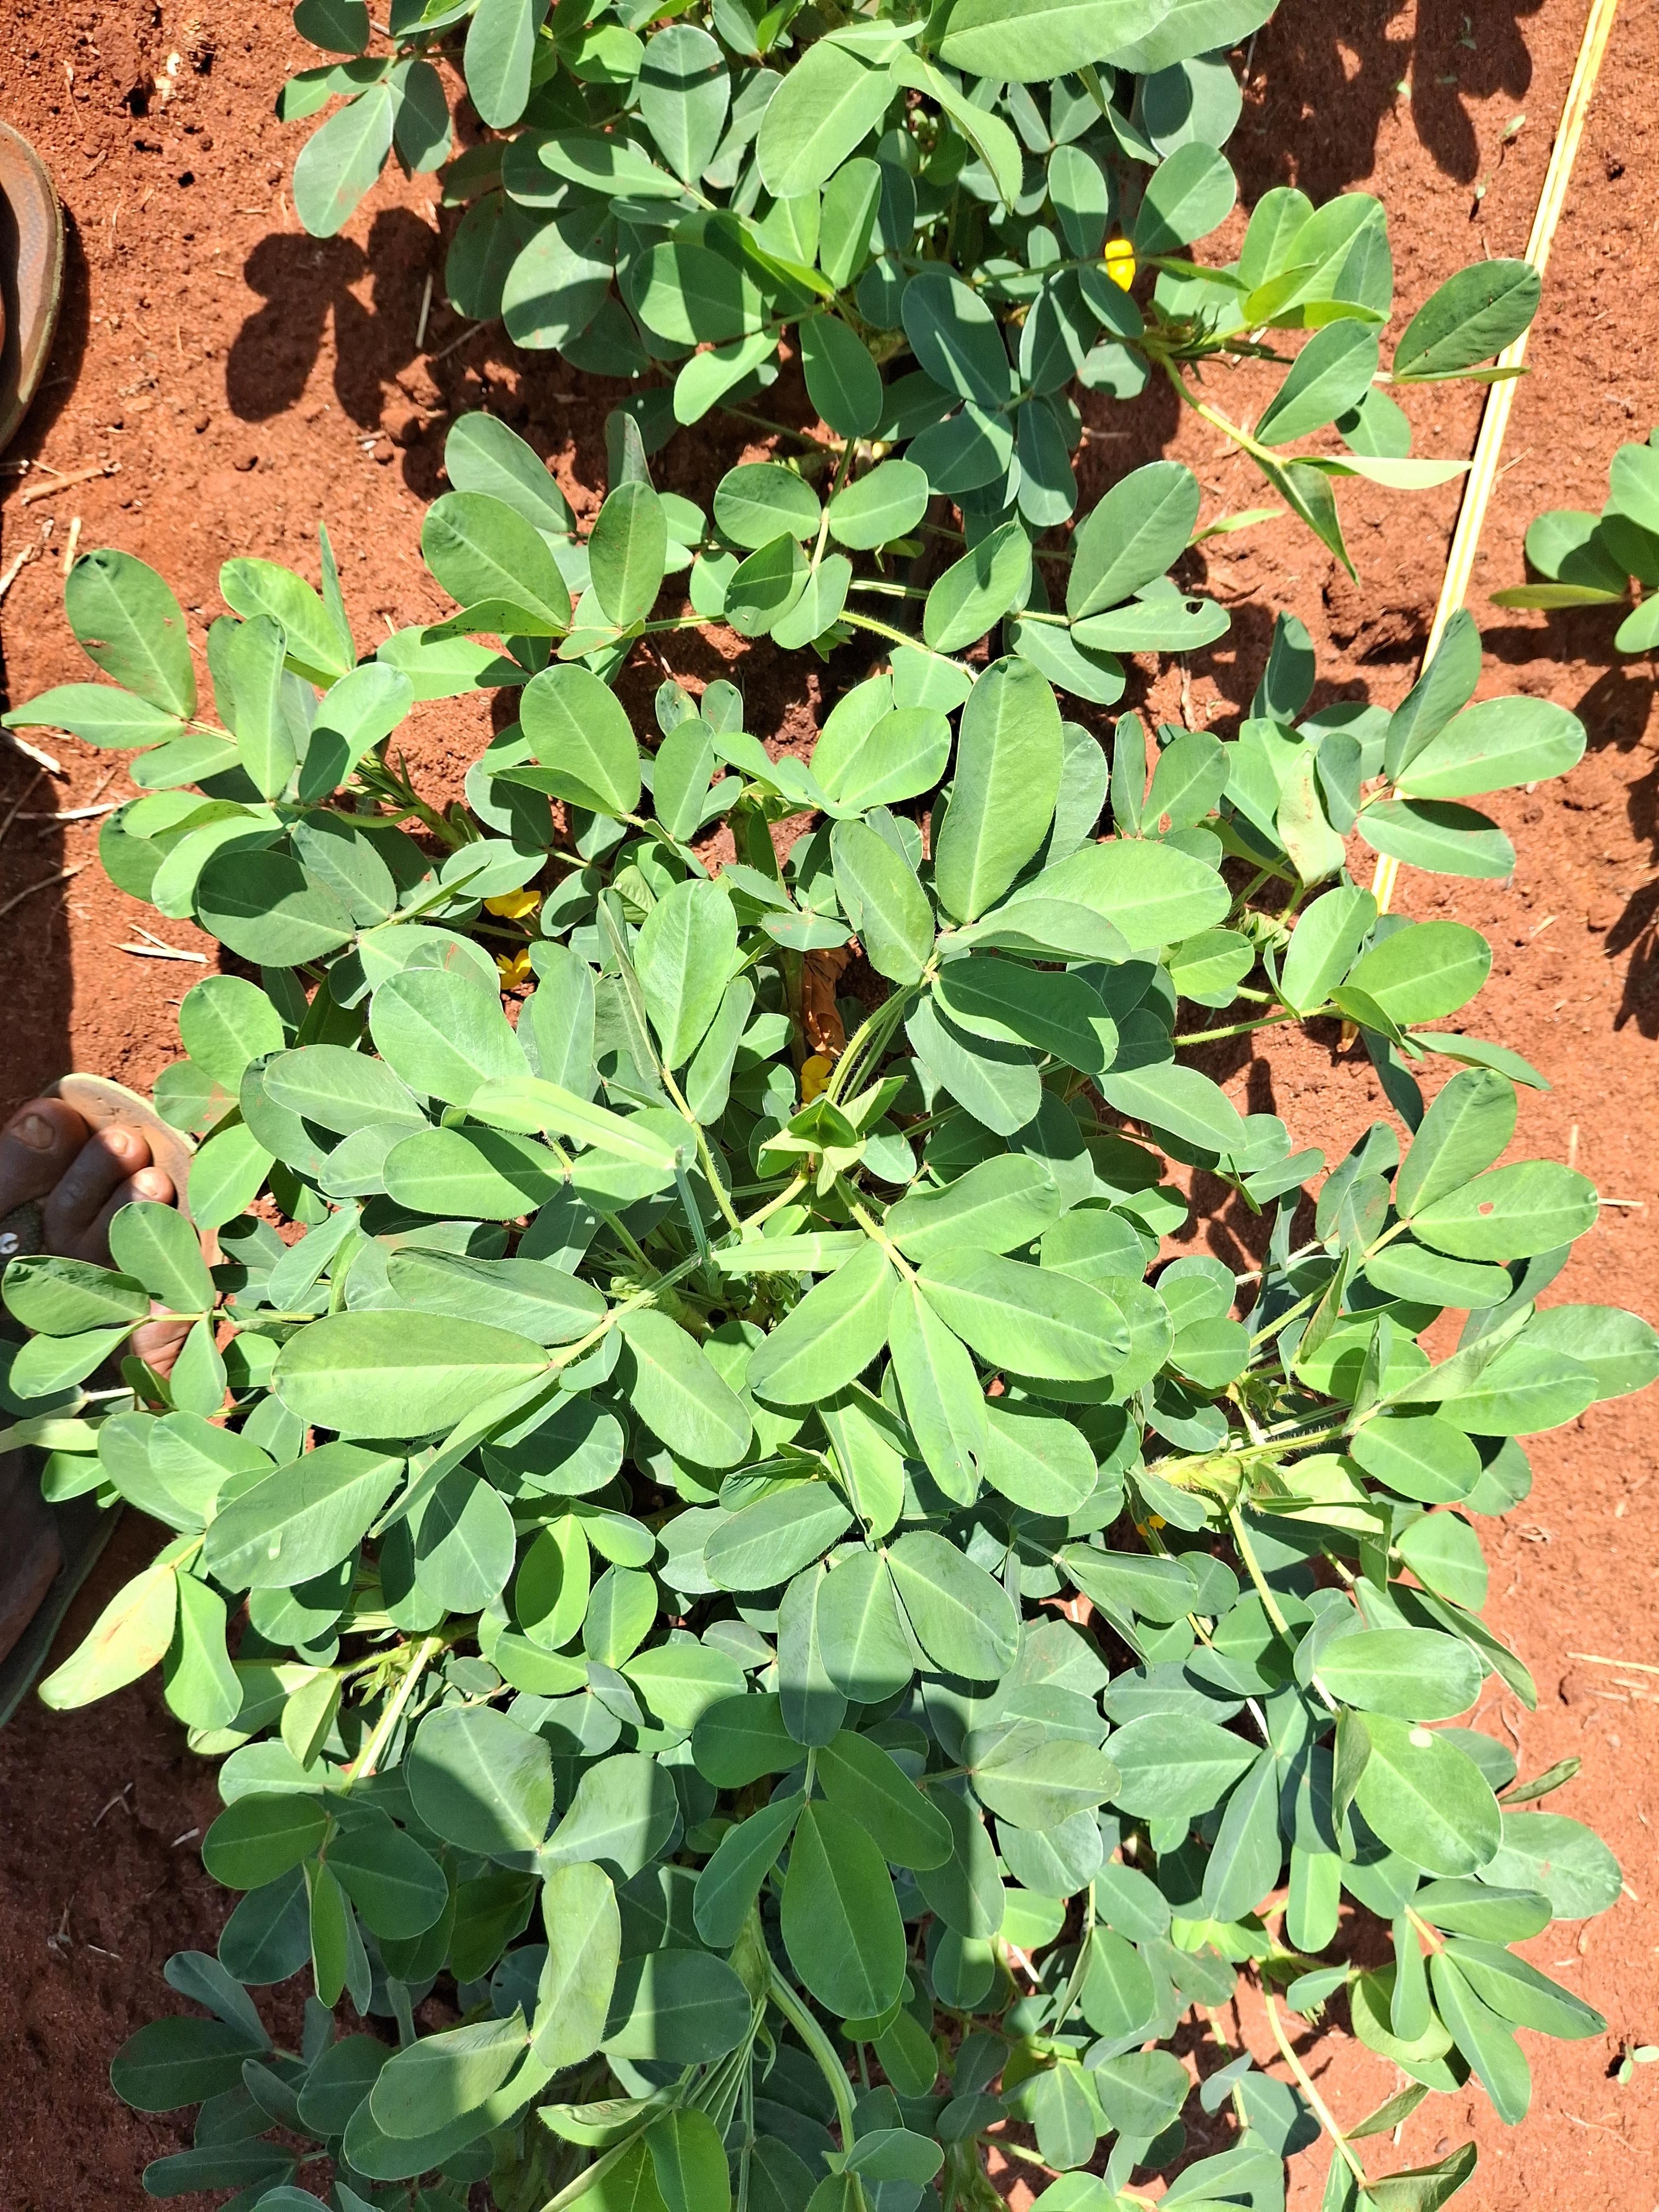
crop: groundnut
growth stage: flowering
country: Kenya
